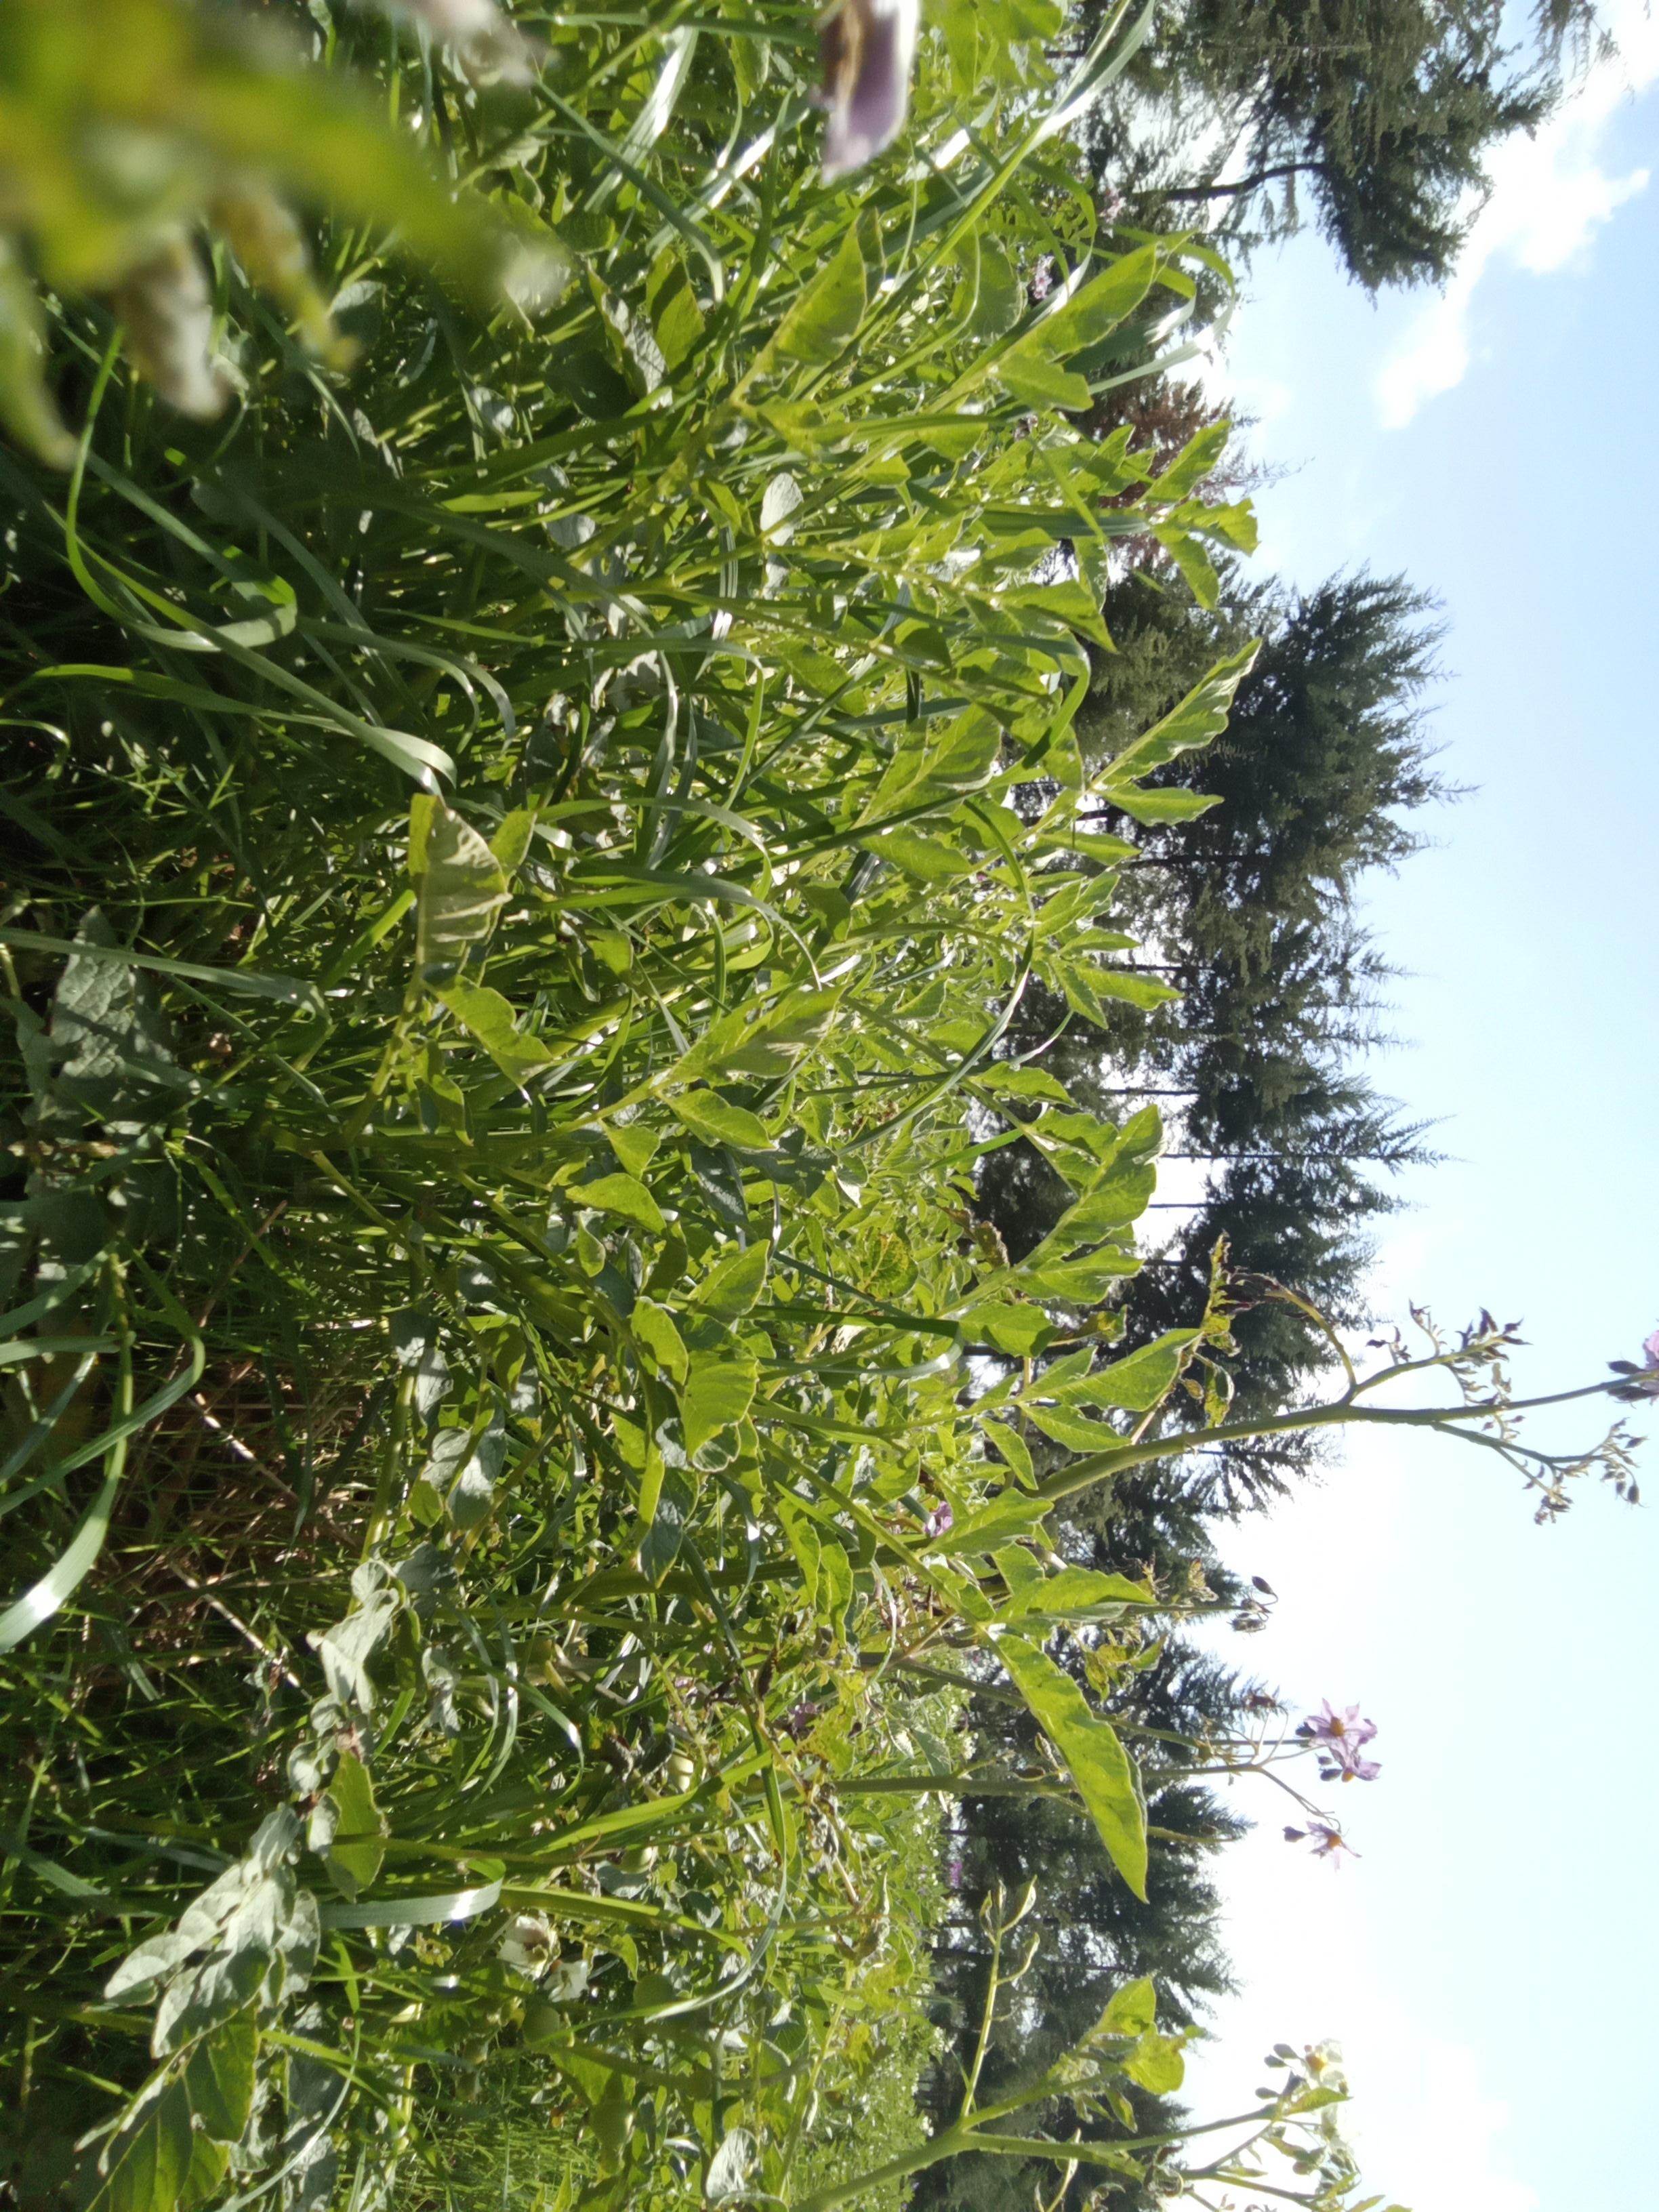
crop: potato
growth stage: vegetative
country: Kenya
